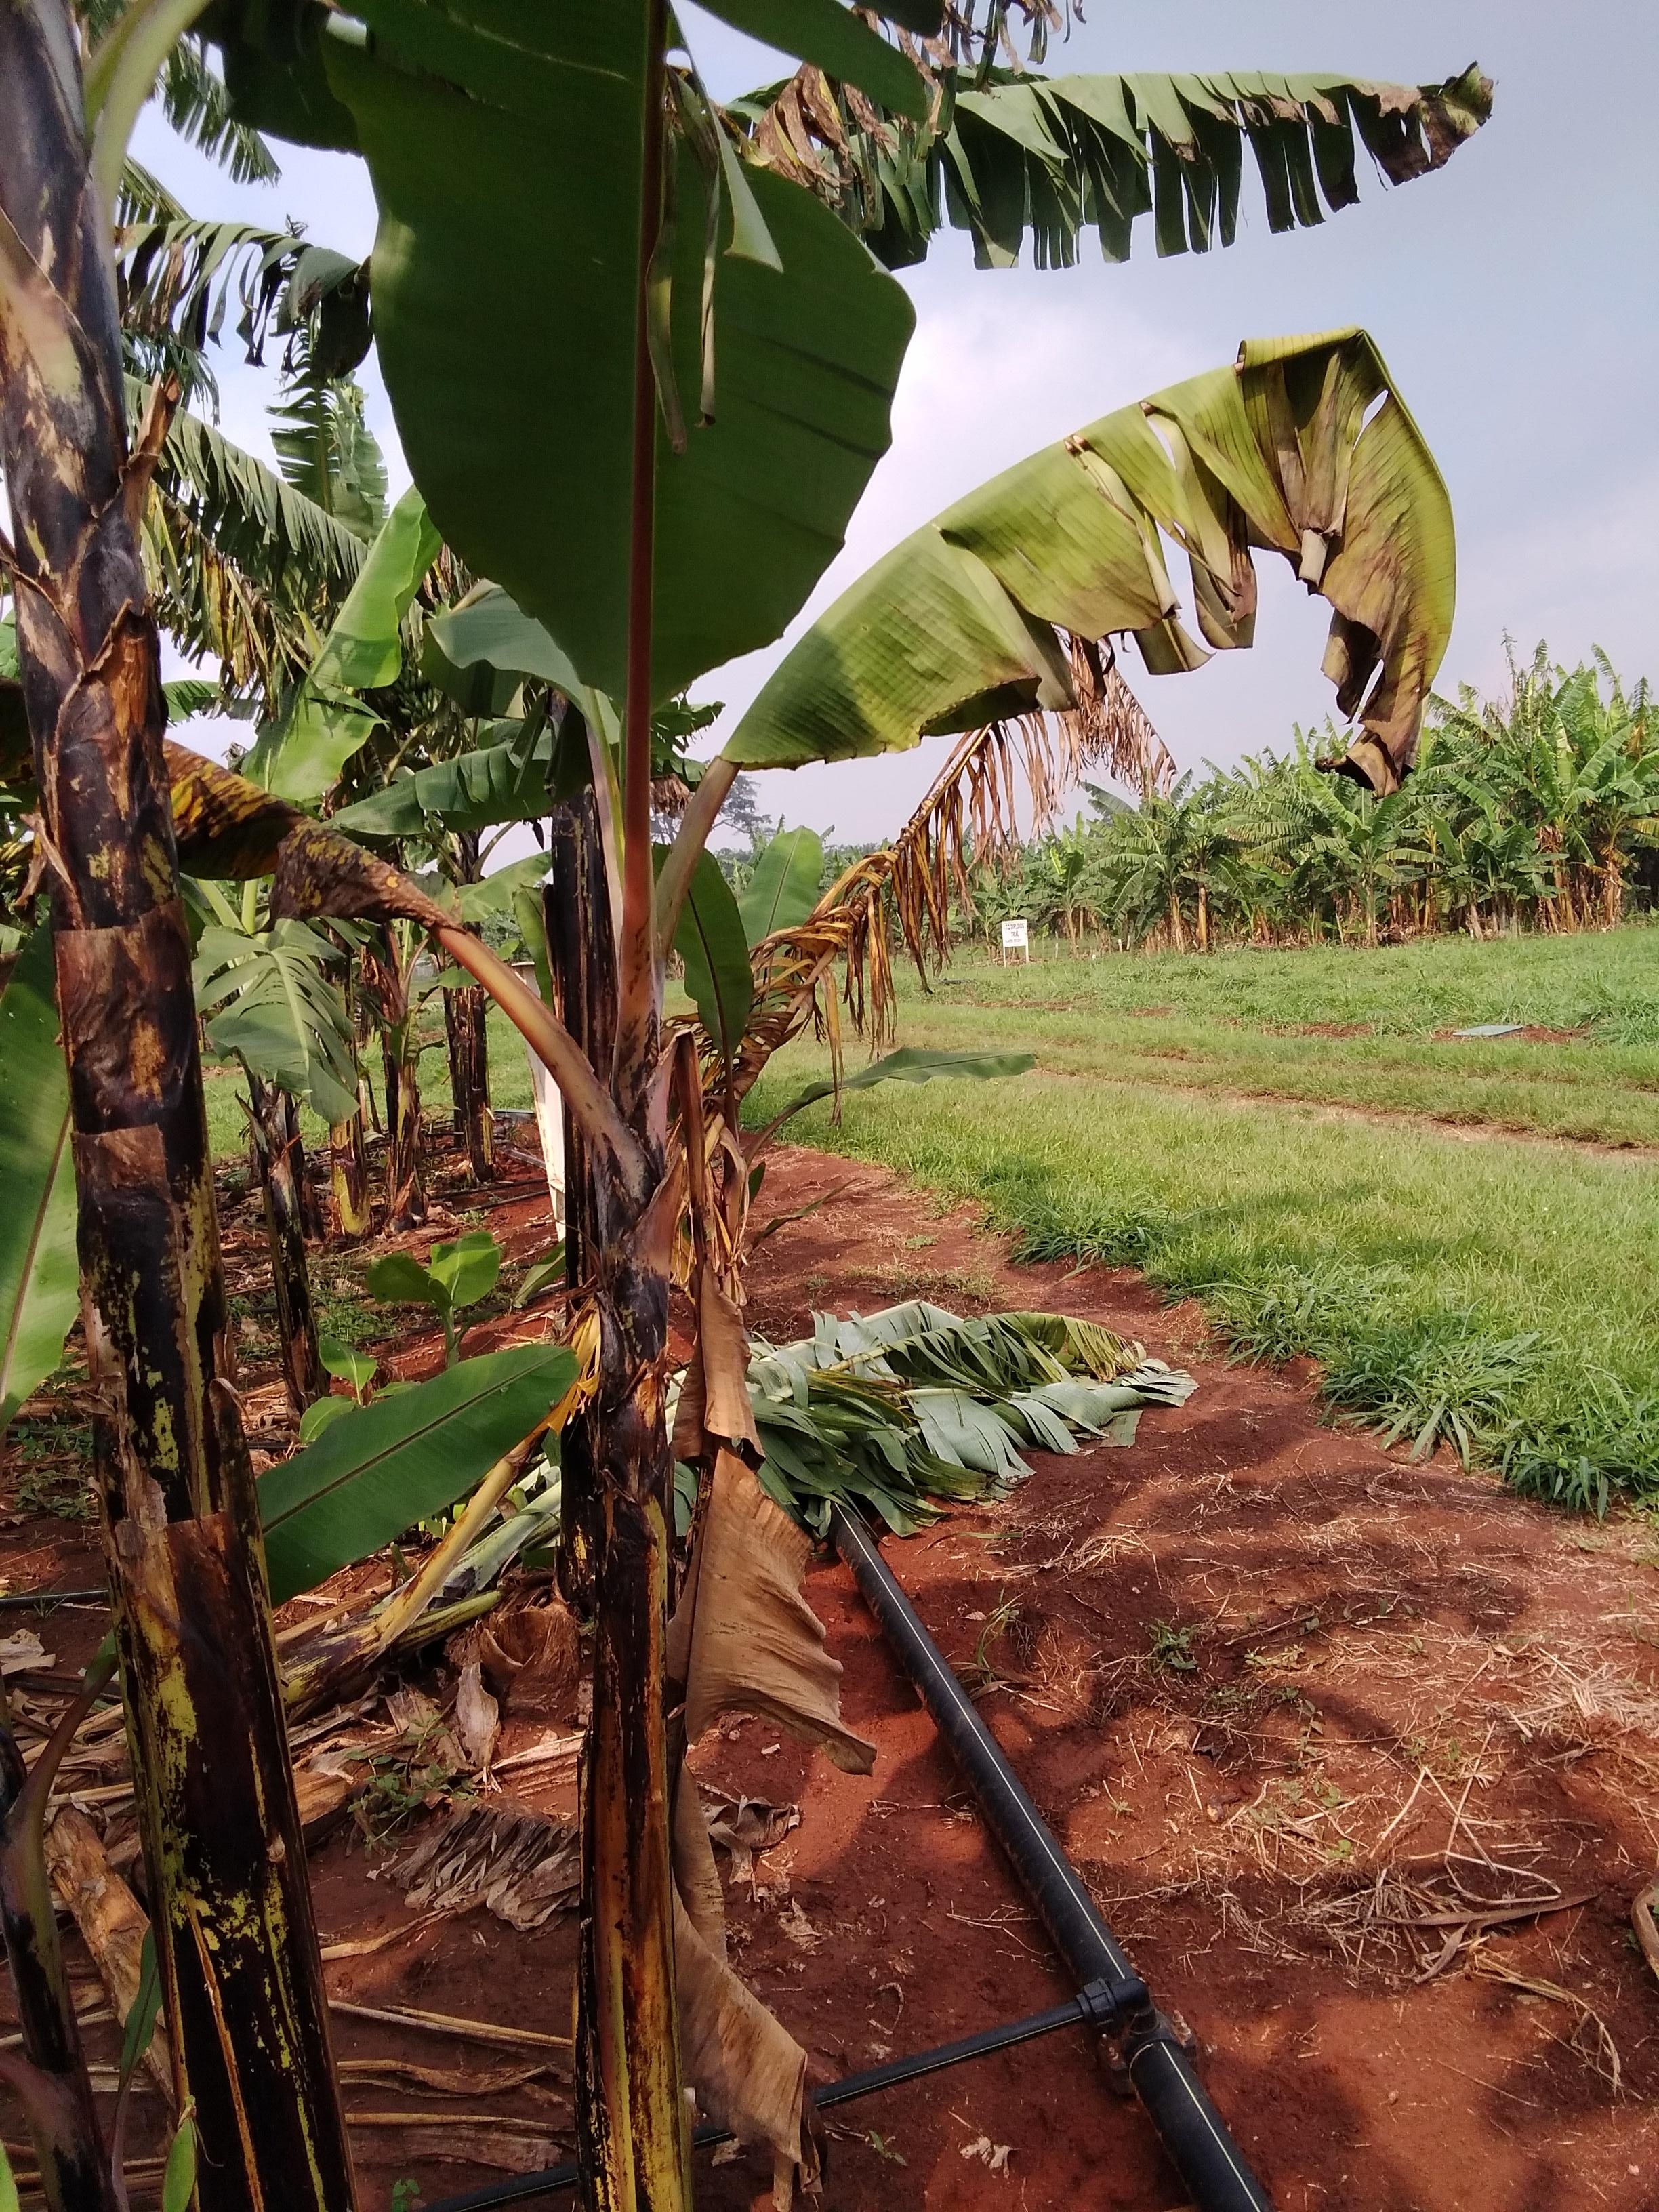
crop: banana
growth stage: vegetative
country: Tanzania
